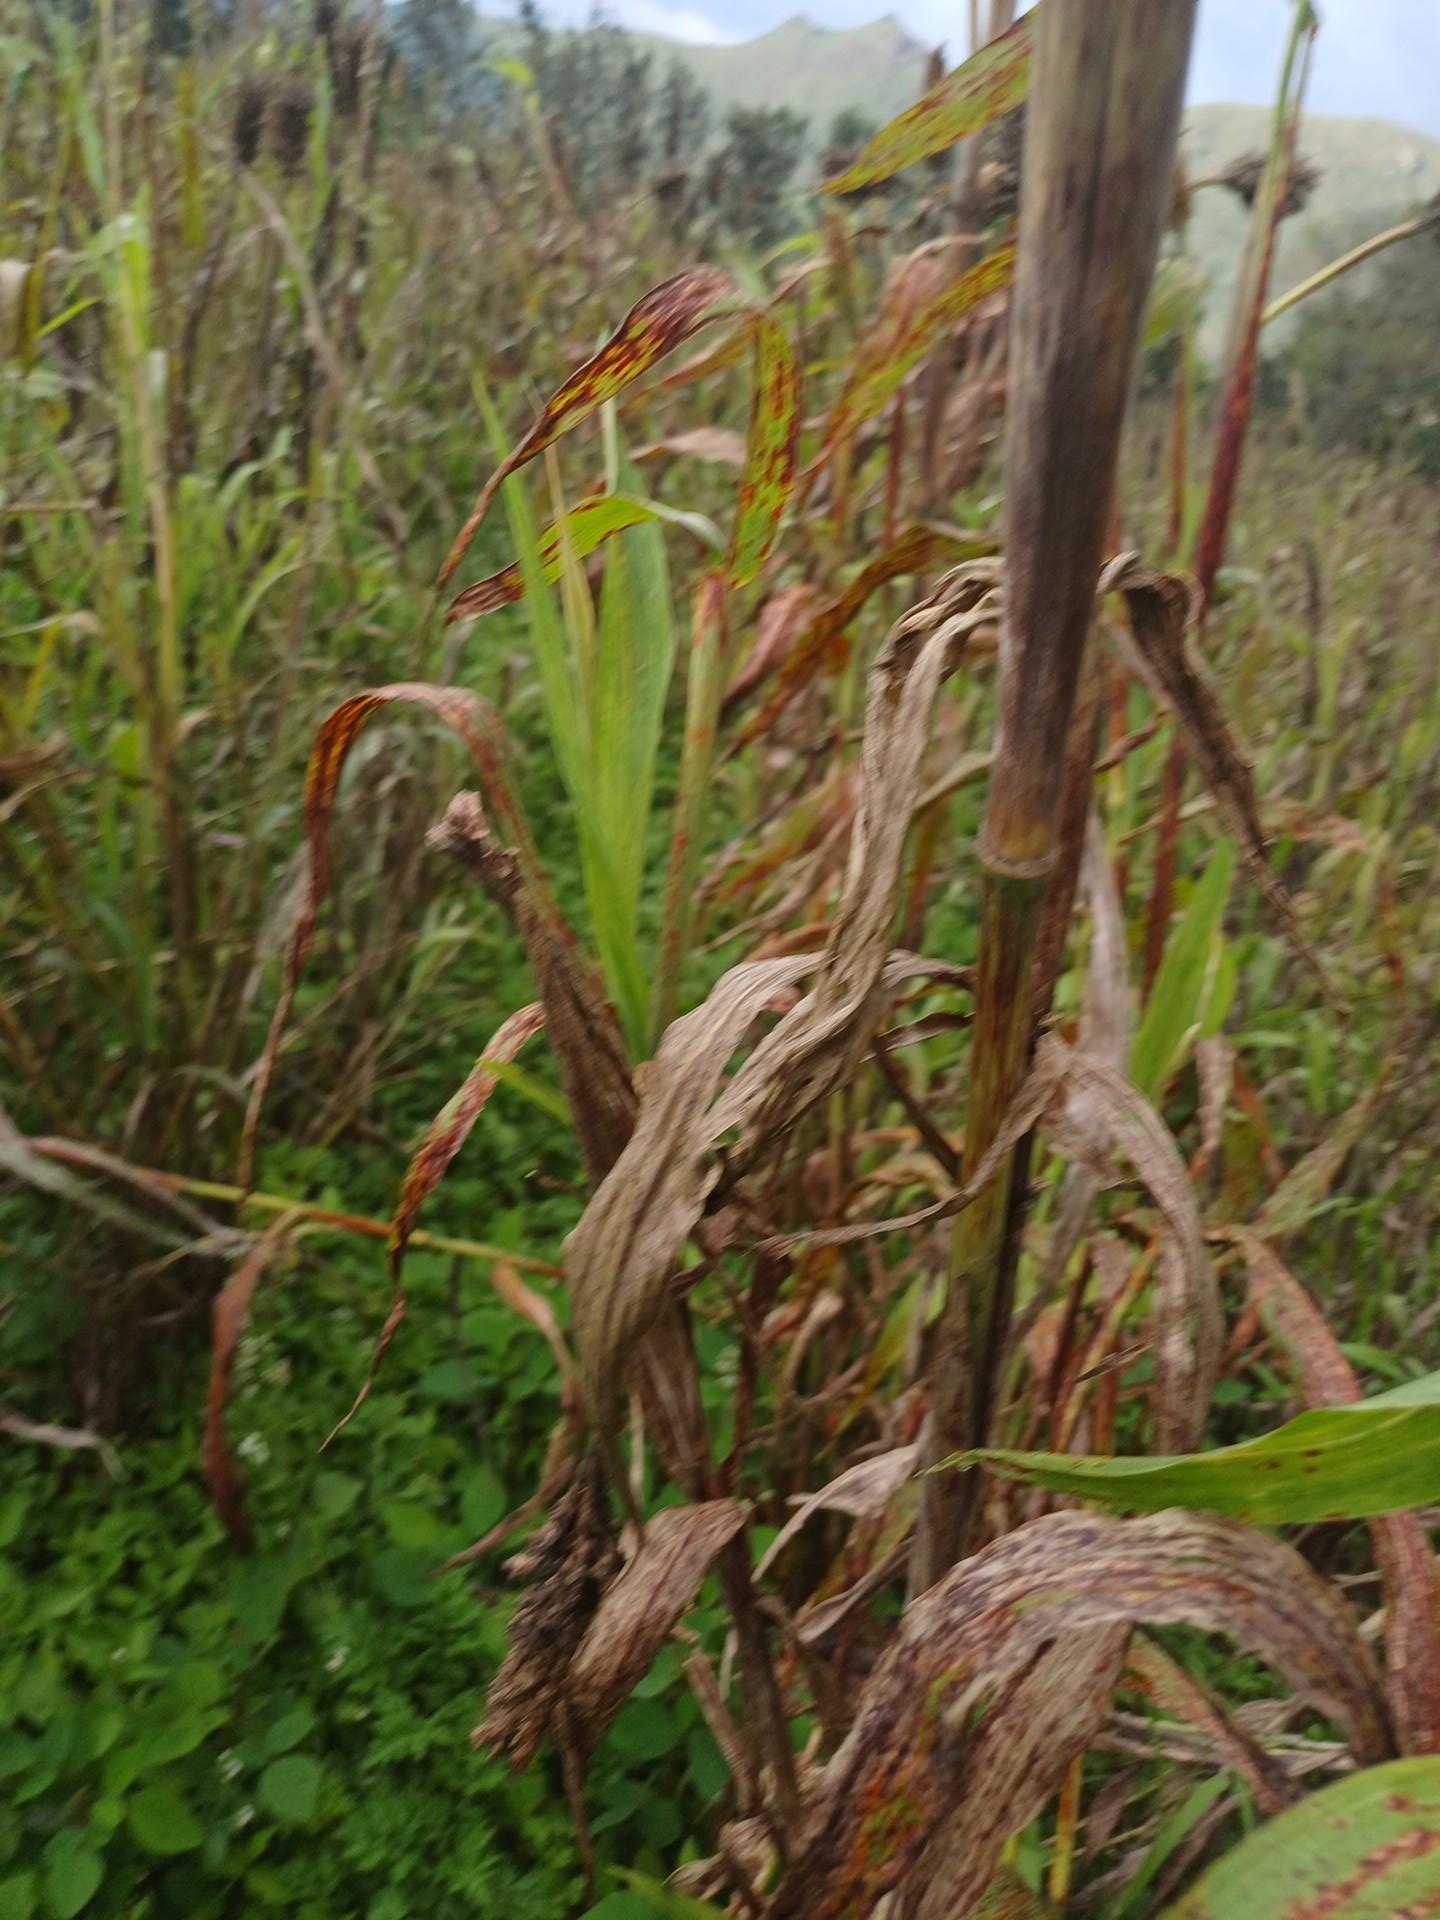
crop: sorghum
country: Kenya
